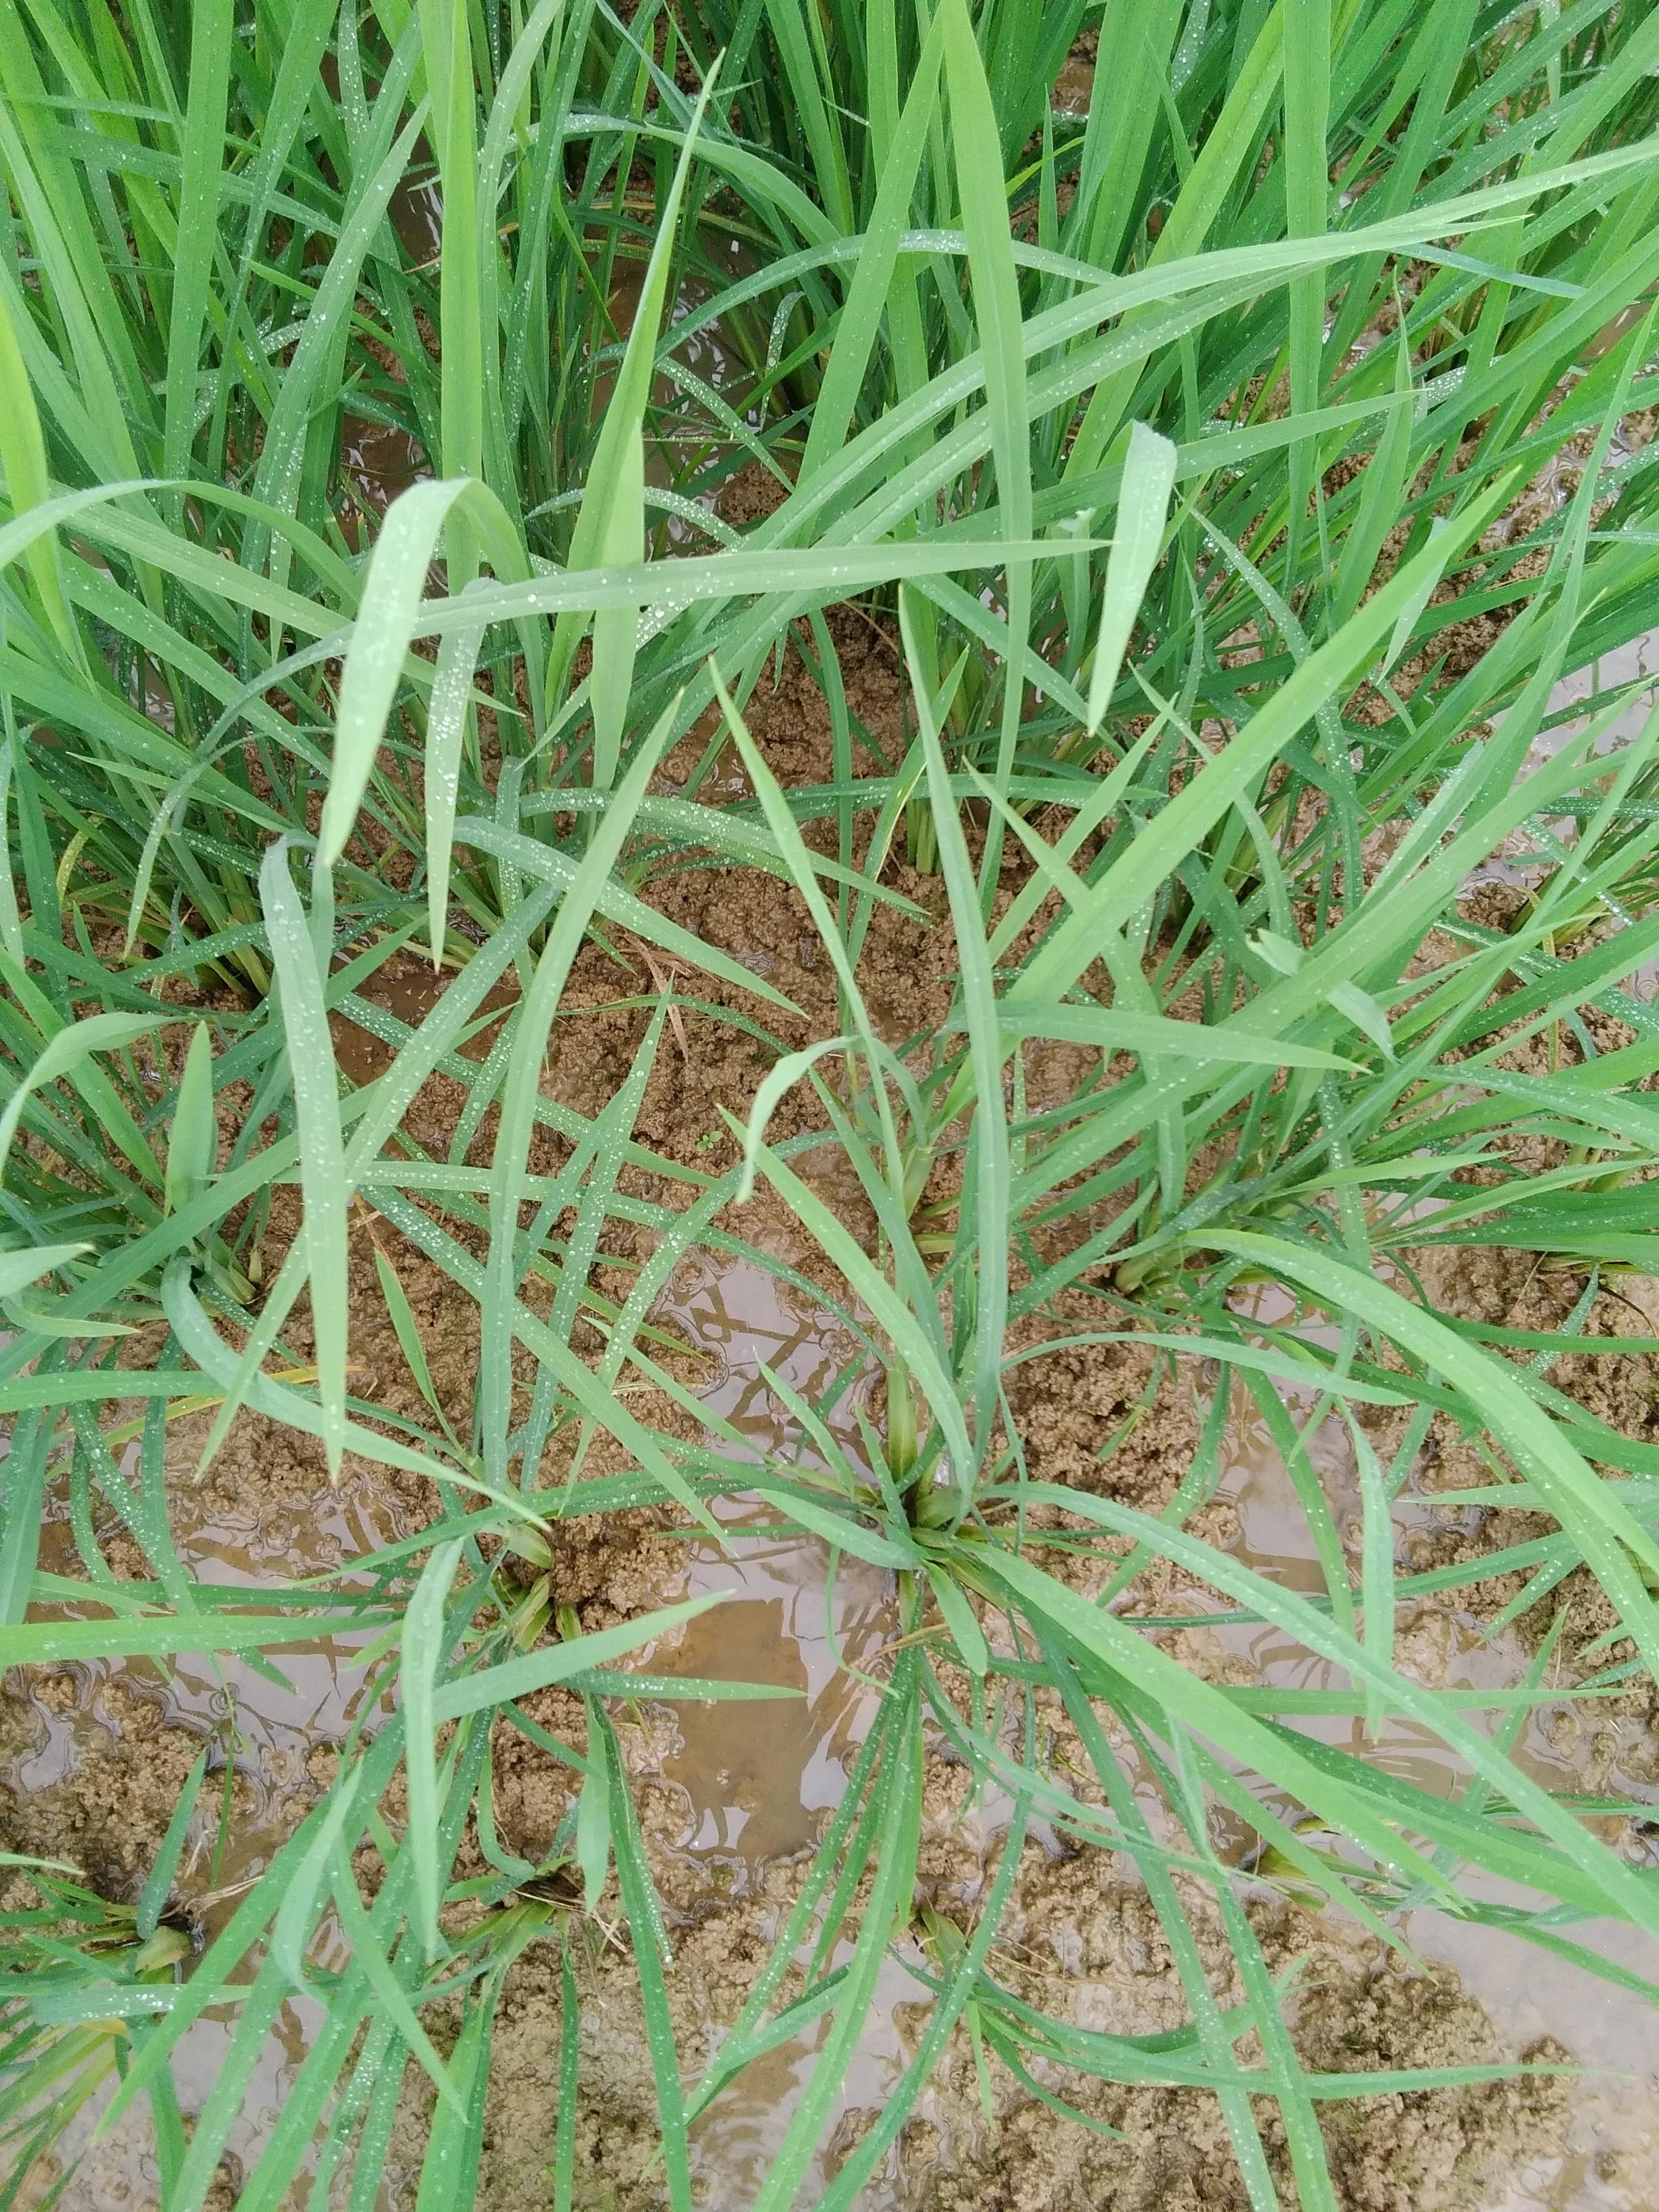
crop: rice
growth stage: vegetative
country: Nigeria
